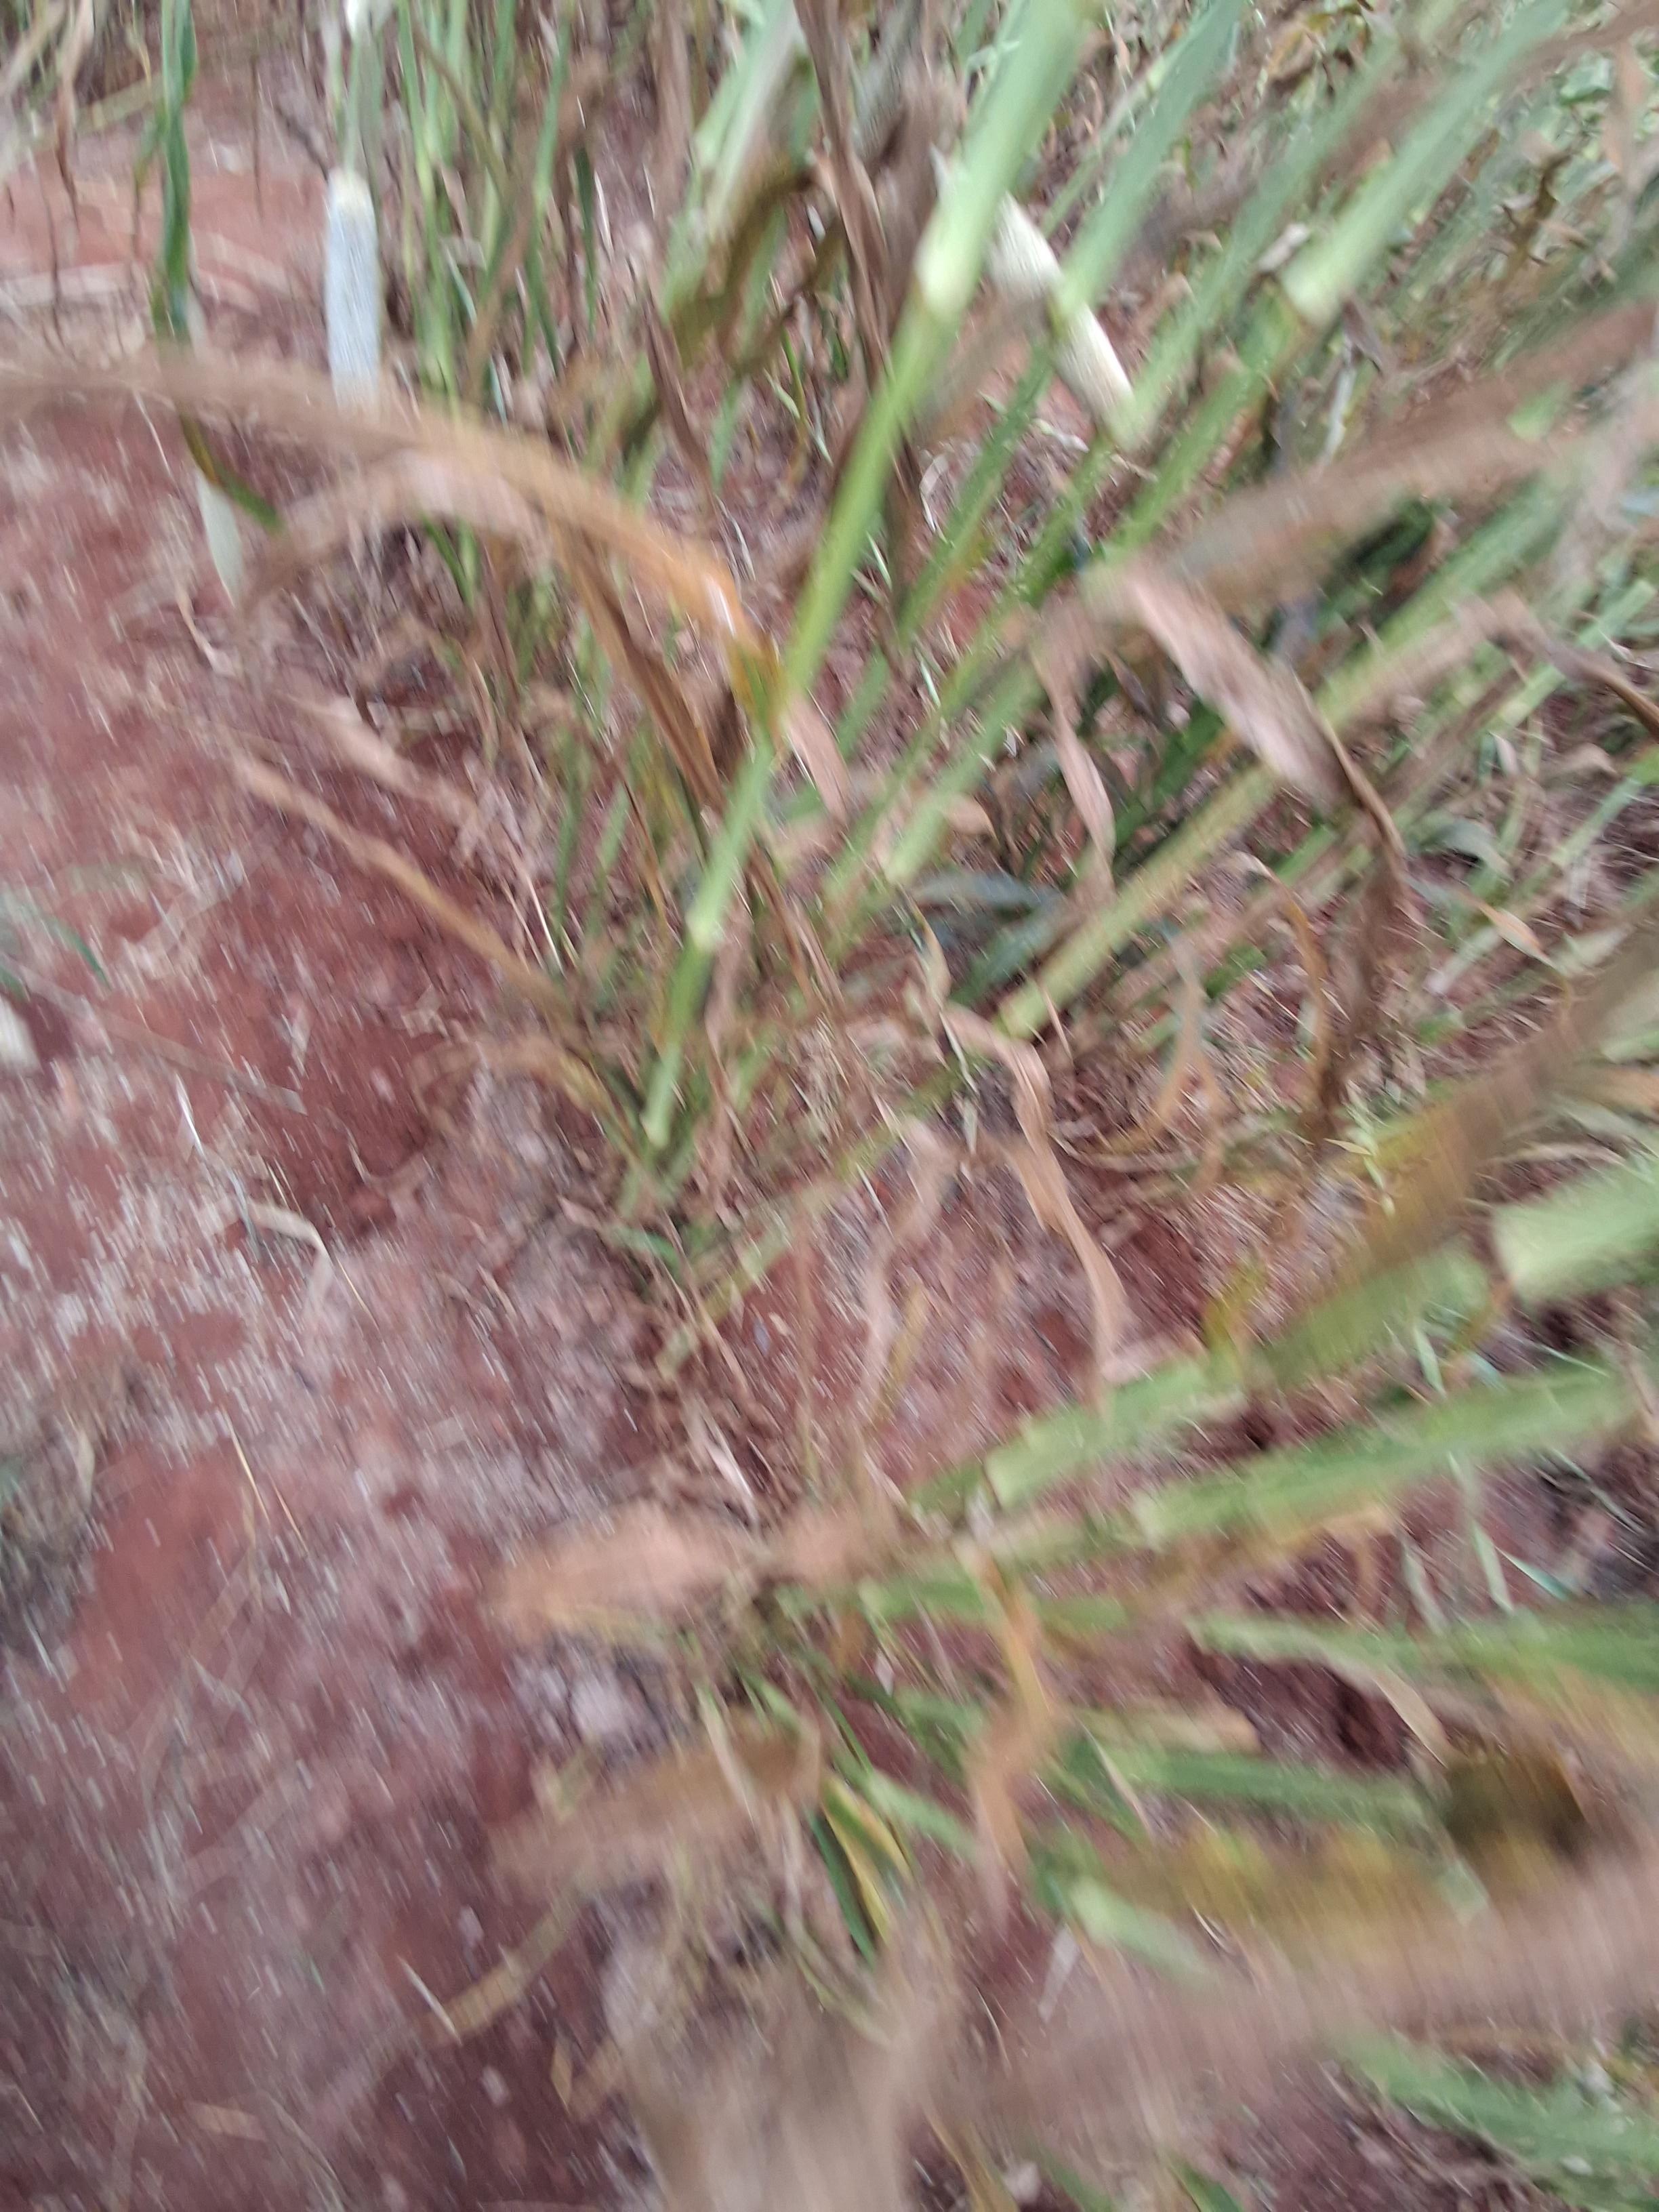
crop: pearl millet
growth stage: filling grain
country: Kenya
